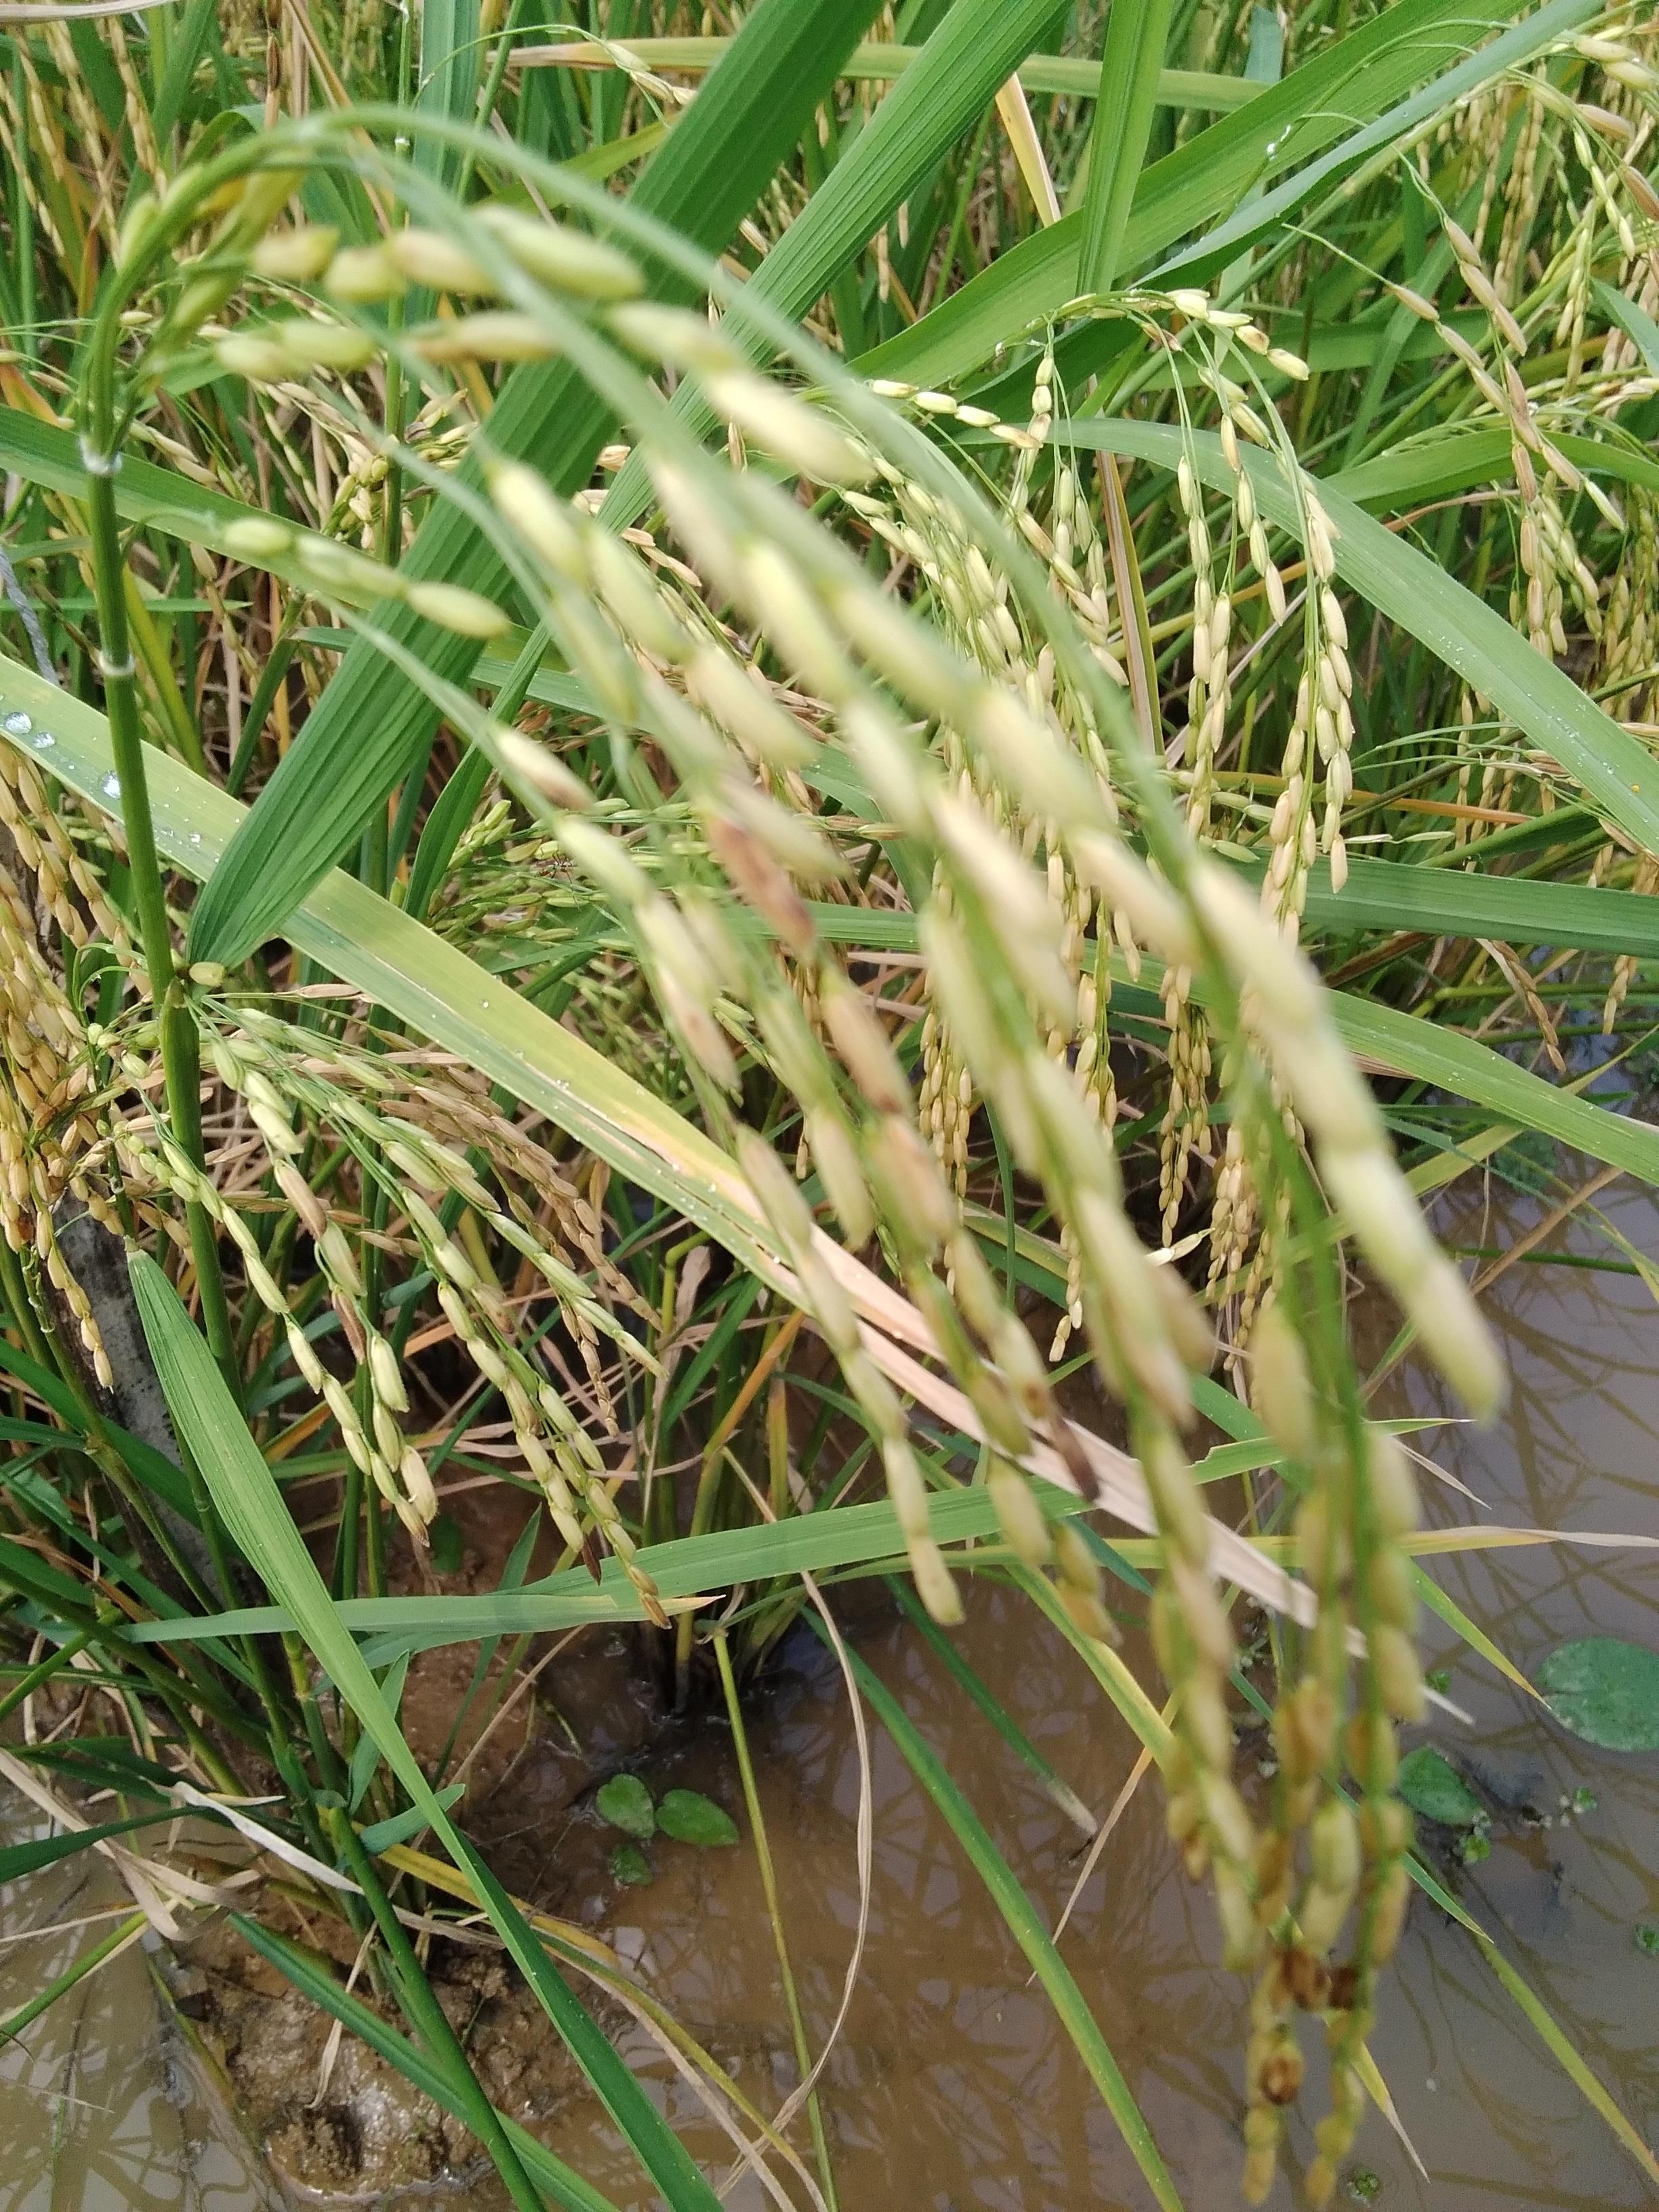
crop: rice
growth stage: ripening
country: Nigeria
